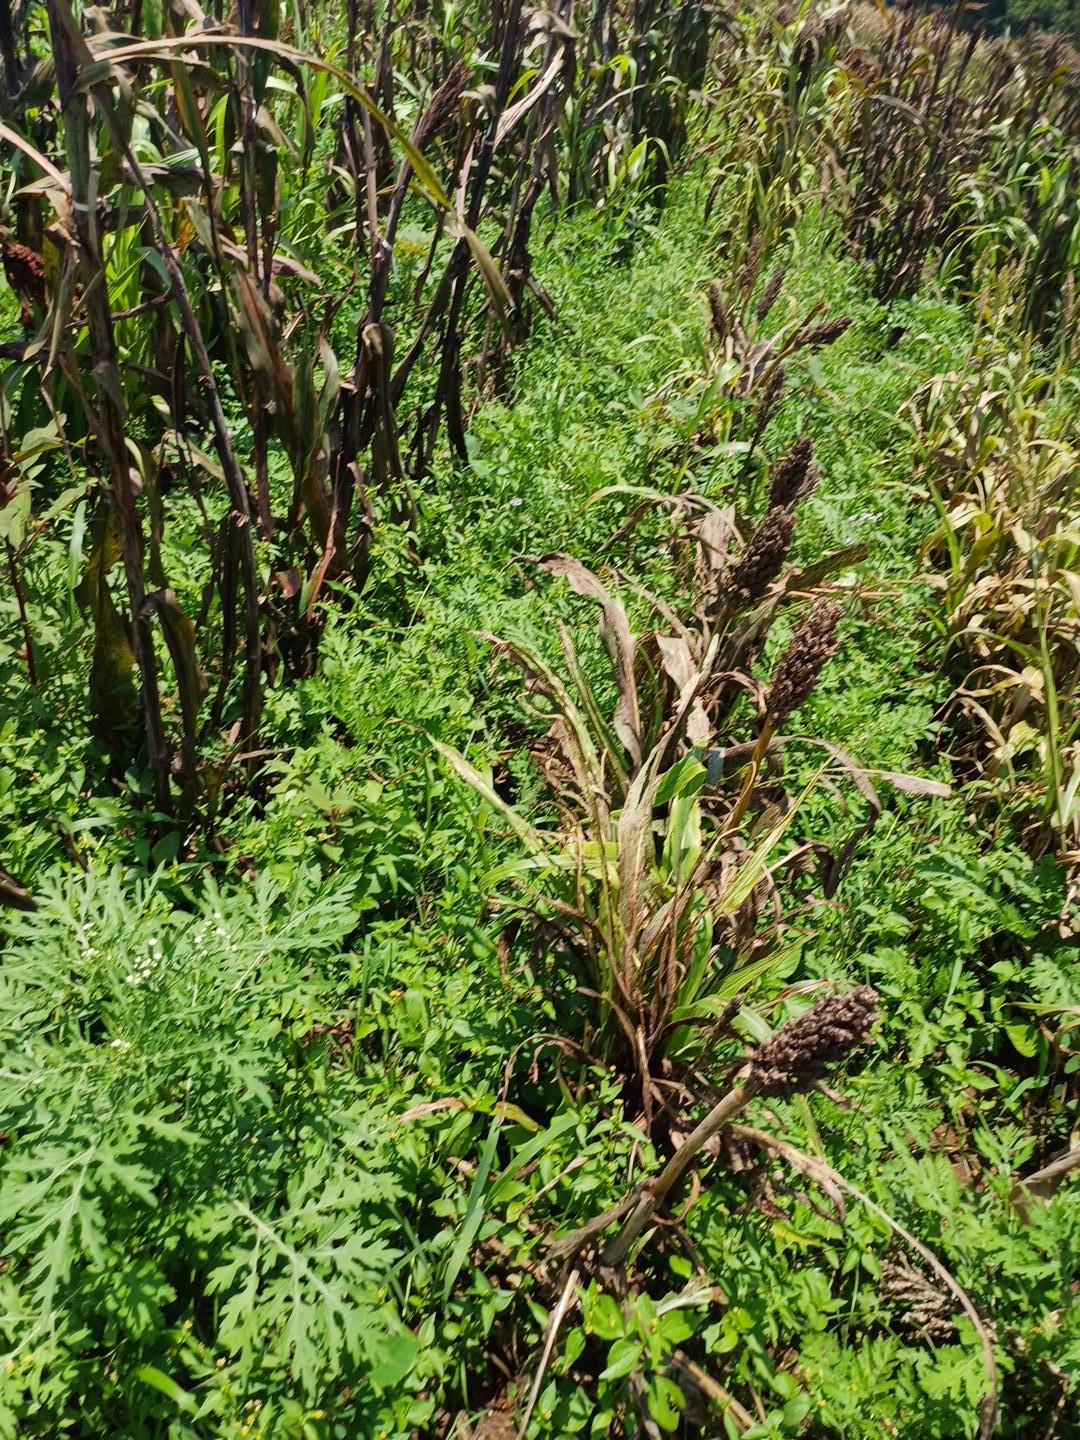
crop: sorghum
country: Kenya
